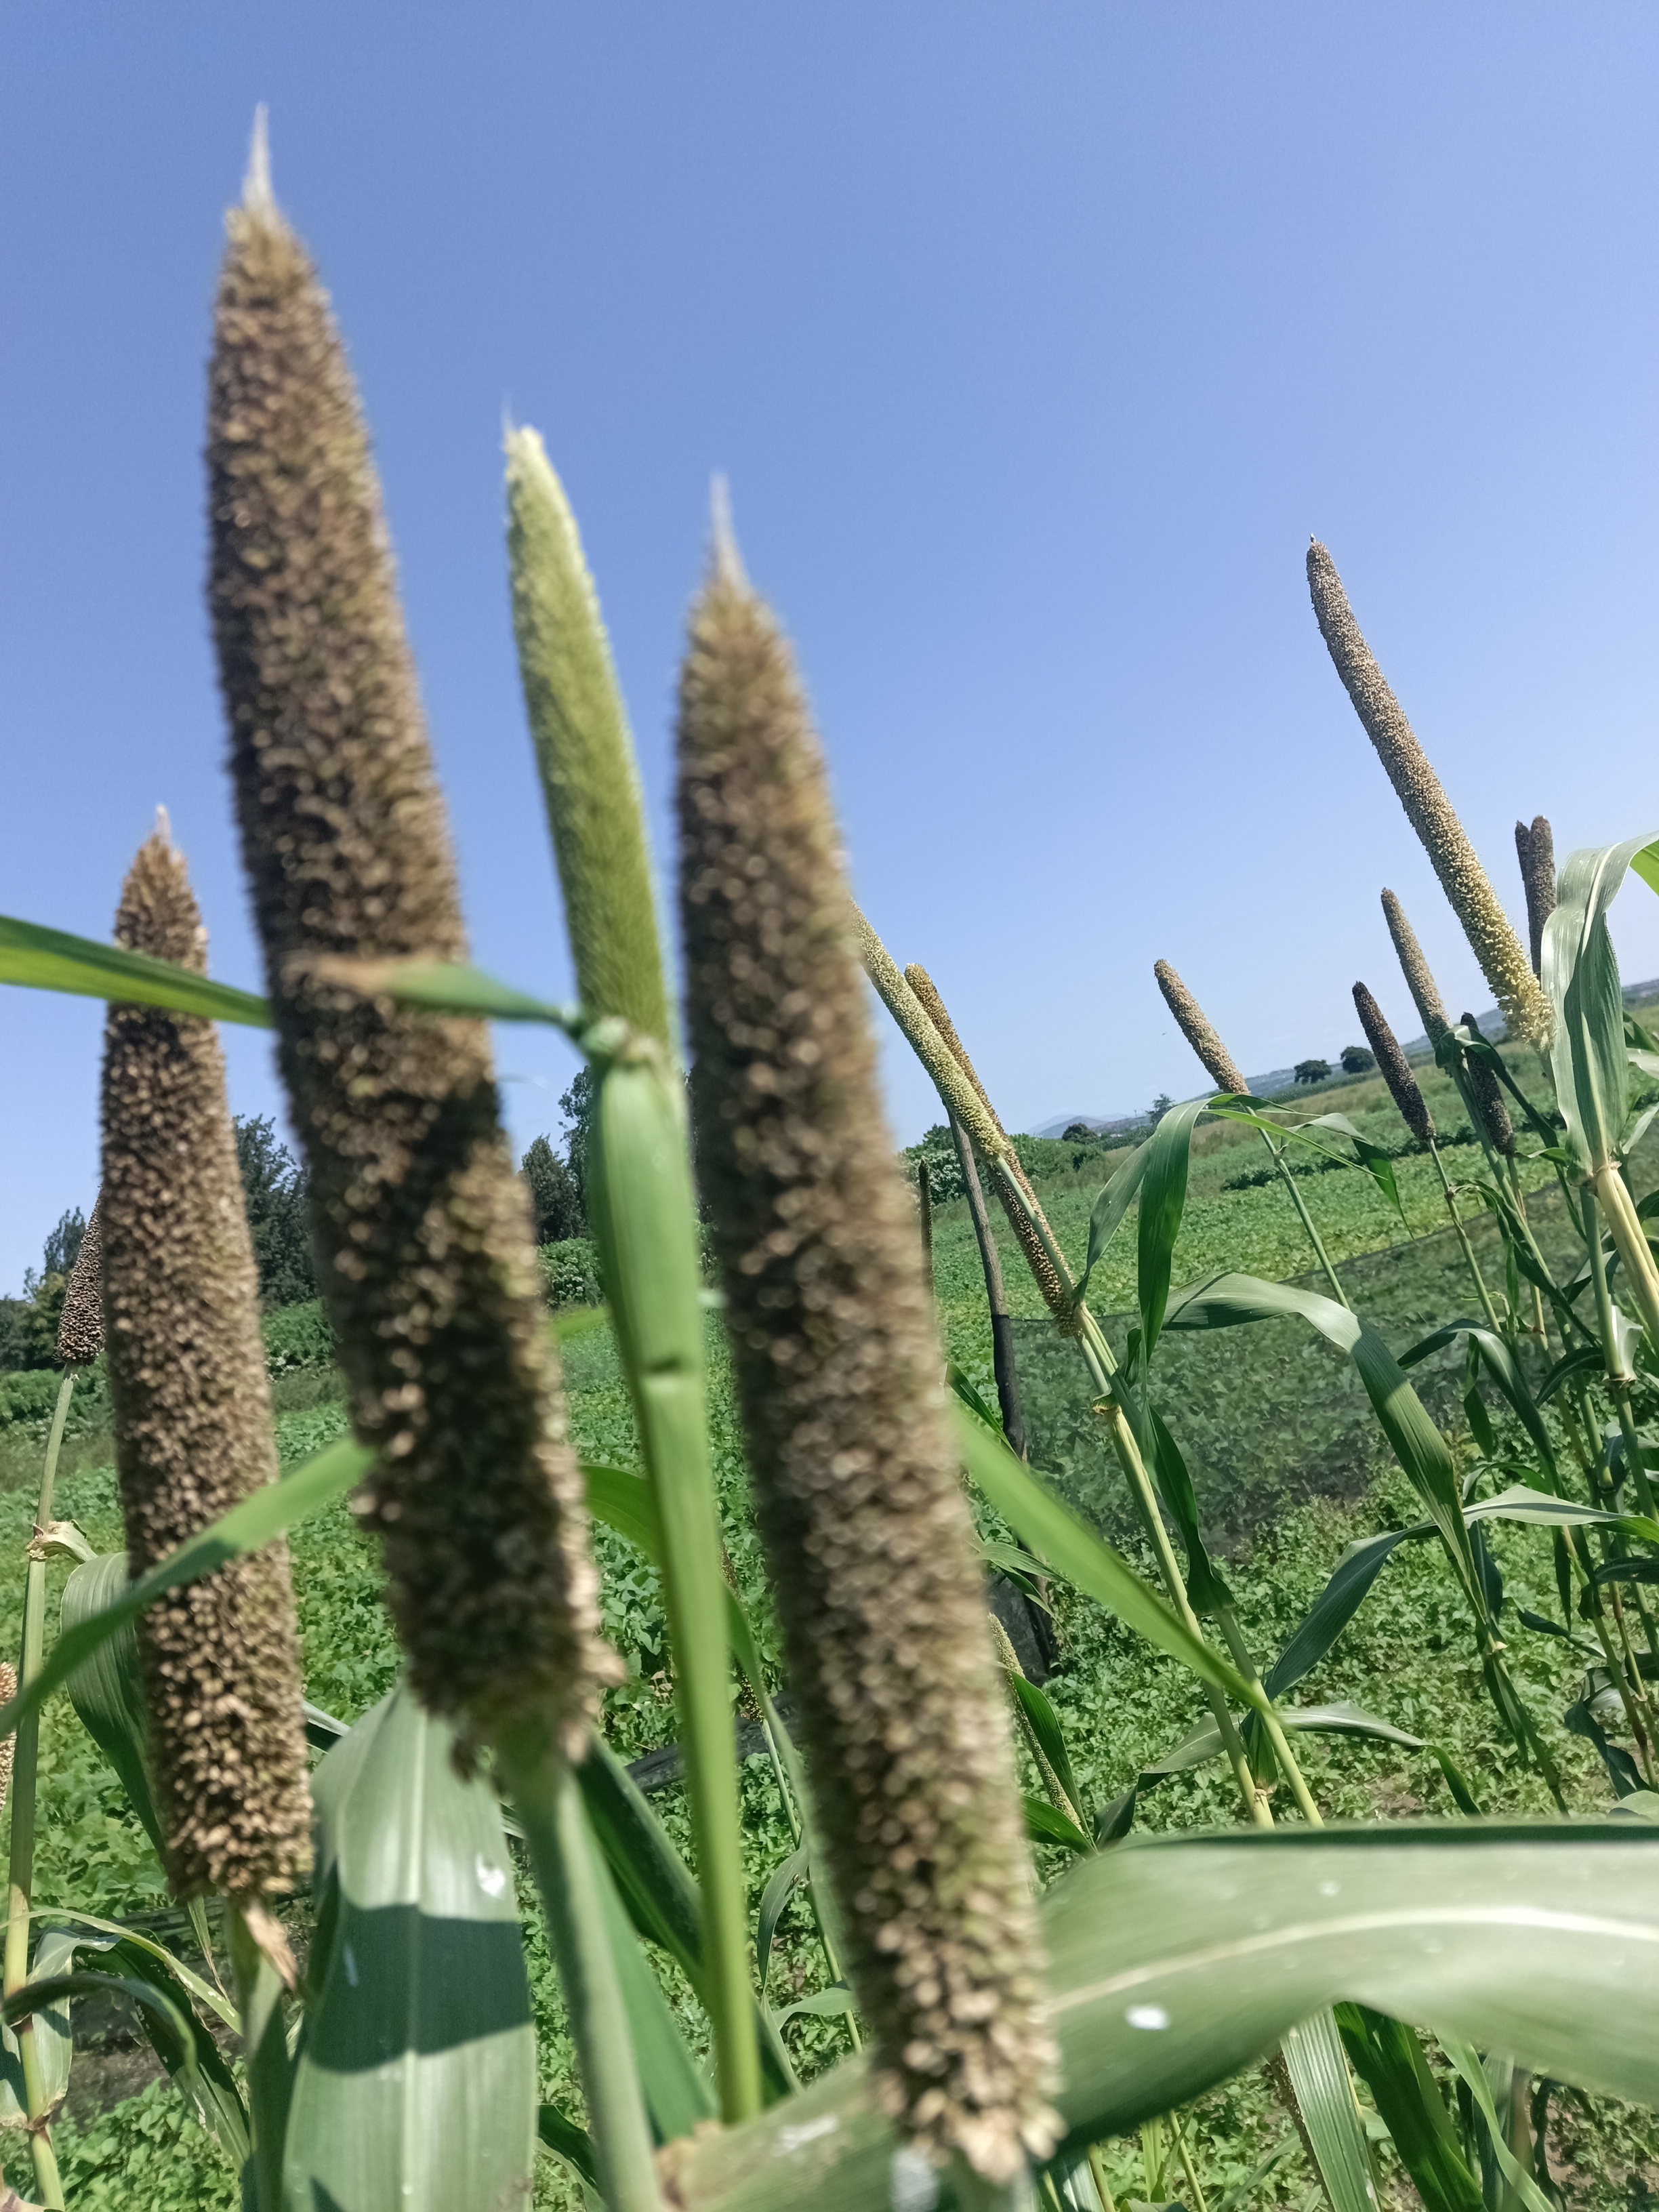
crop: pearl millet
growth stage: heading tuber
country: Tanzania
